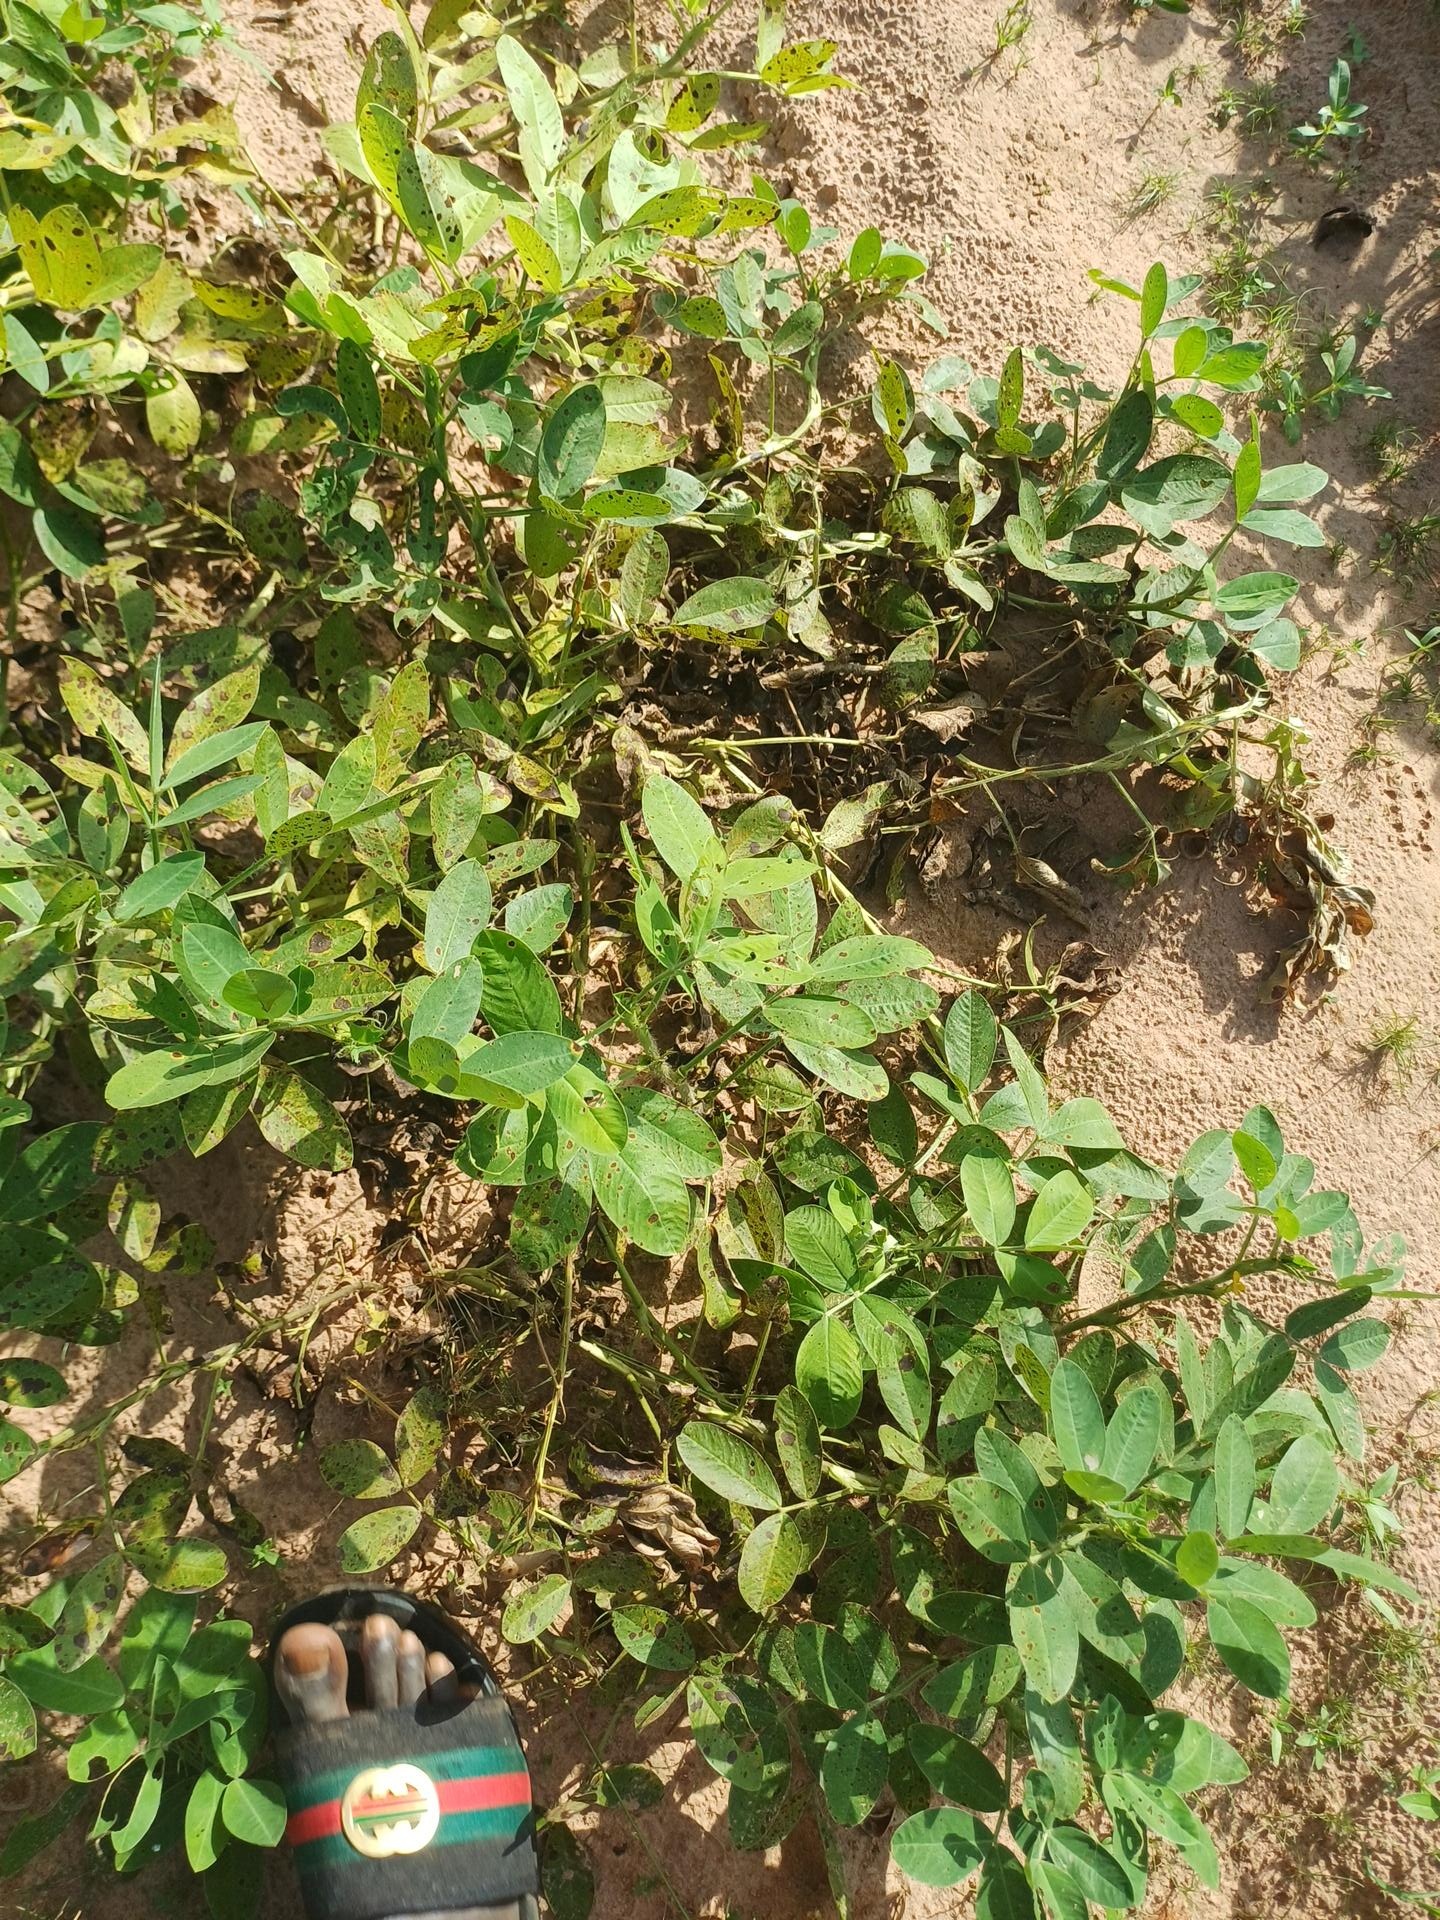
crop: groundnut
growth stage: flowering
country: Senegal
